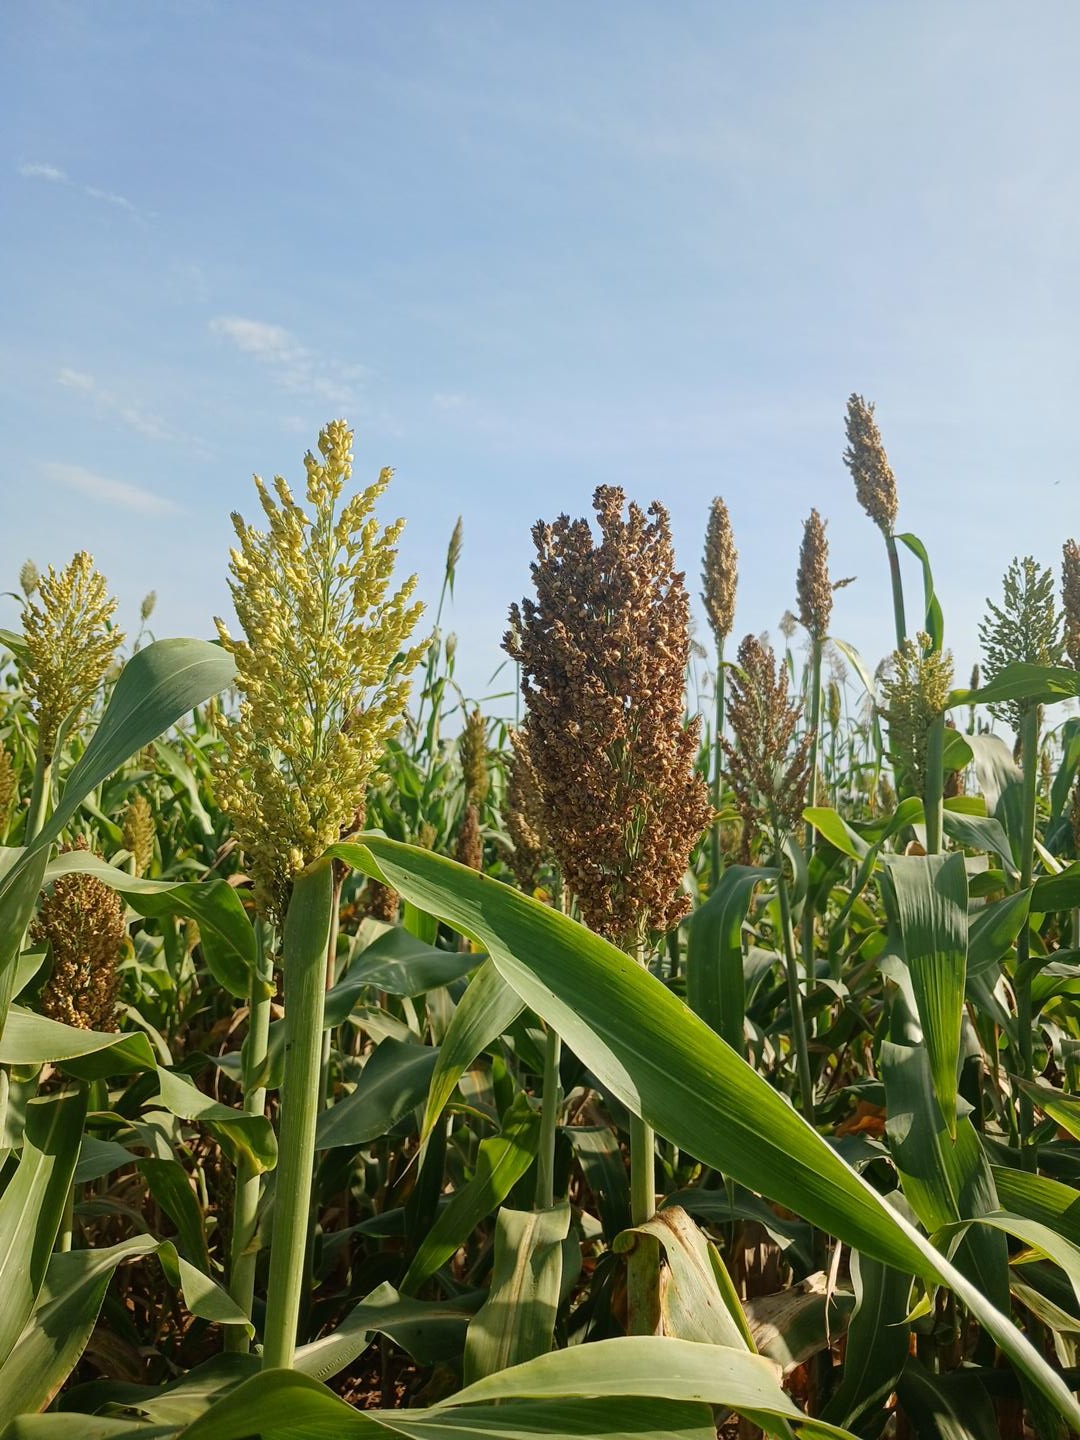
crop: sorghum
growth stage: filling grain
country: Senegal
